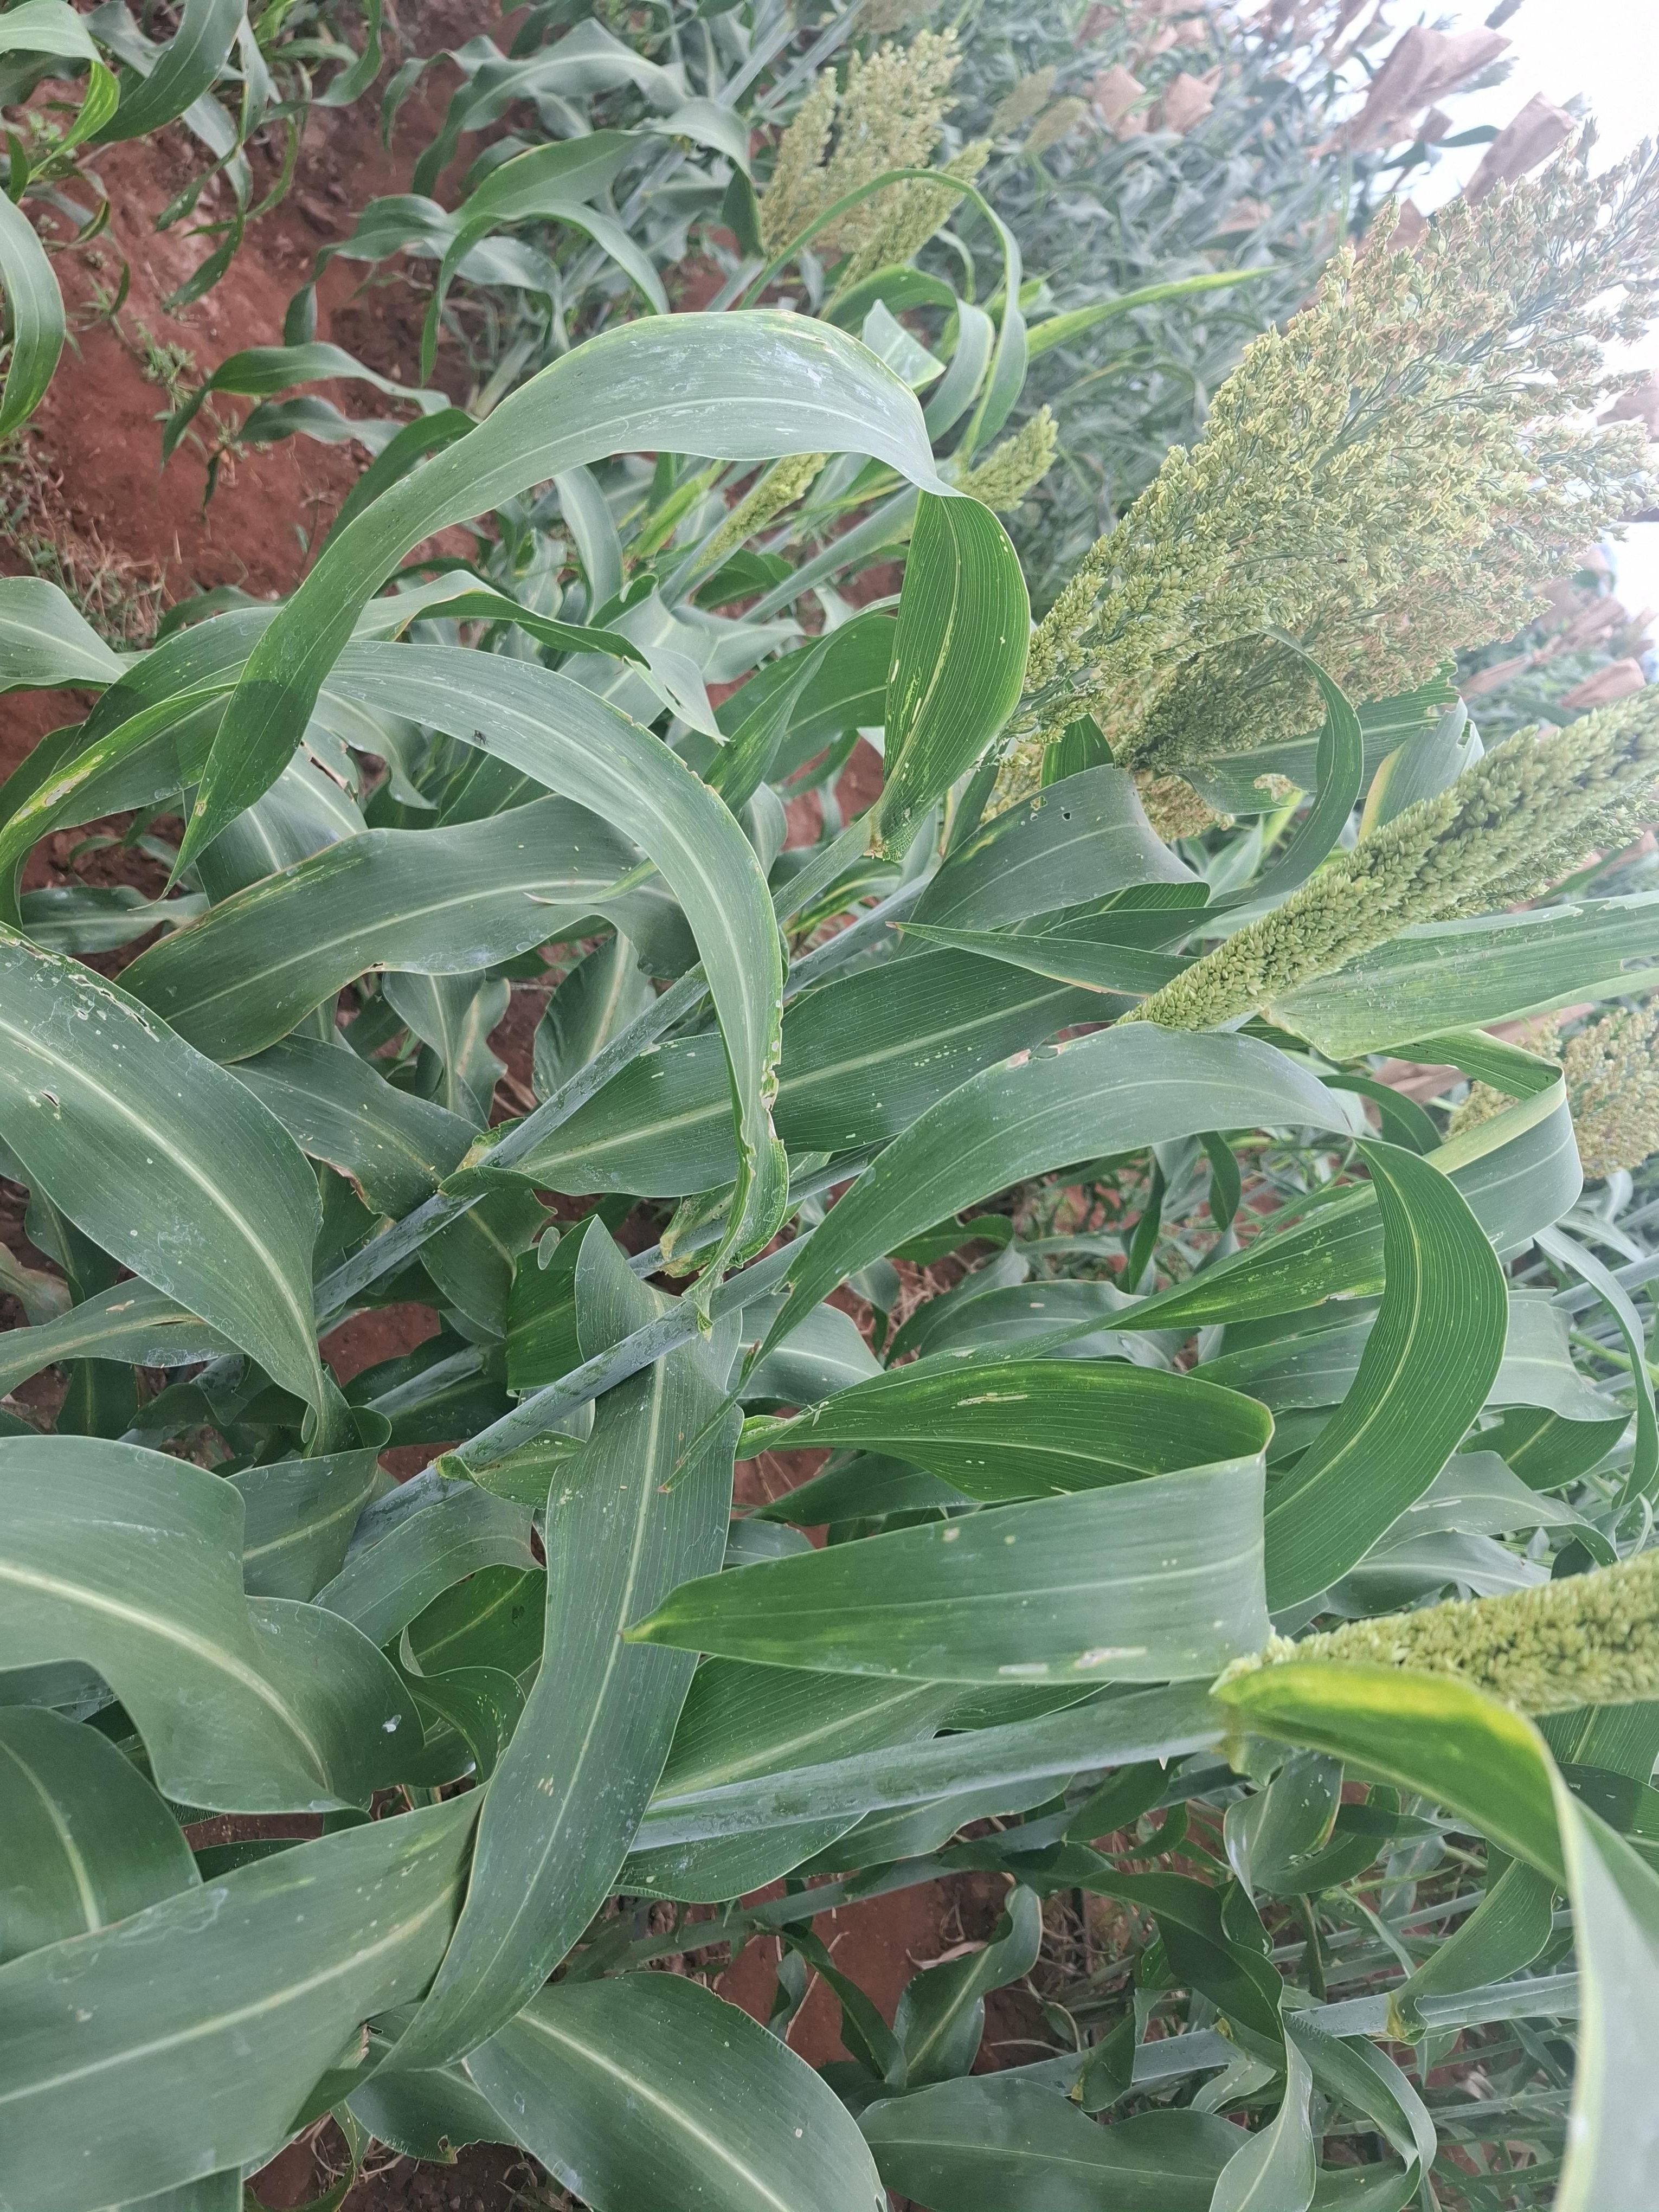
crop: sorghum
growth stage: flowering
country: Kenya
